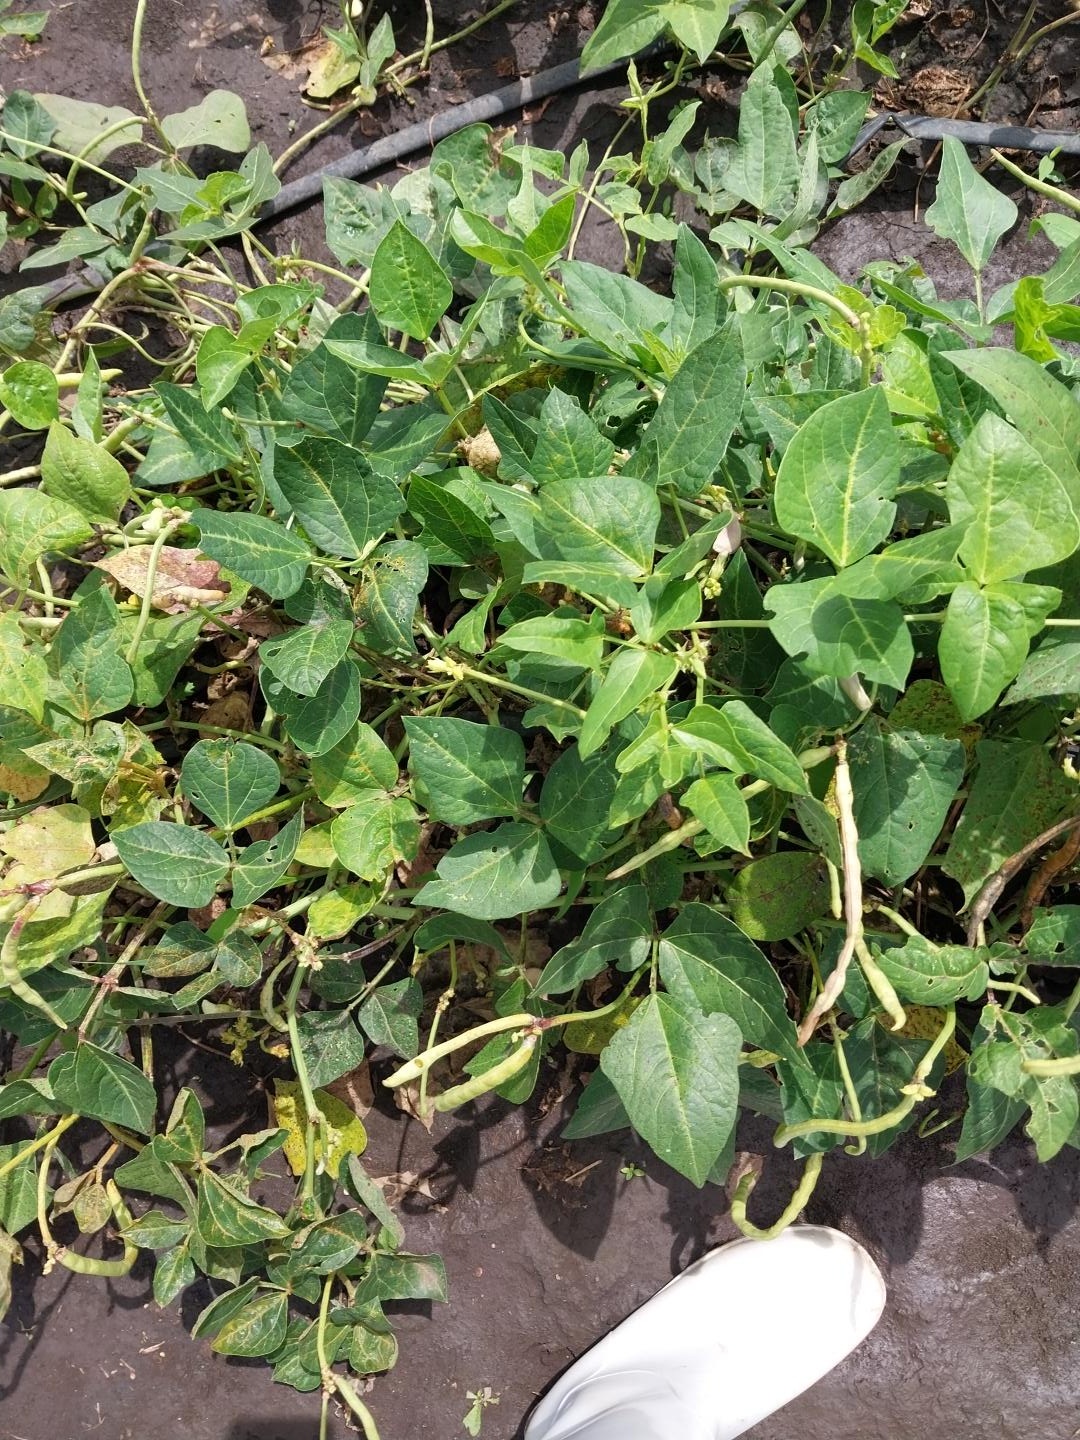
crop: cowpea
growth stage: development pod
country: Tanzania
